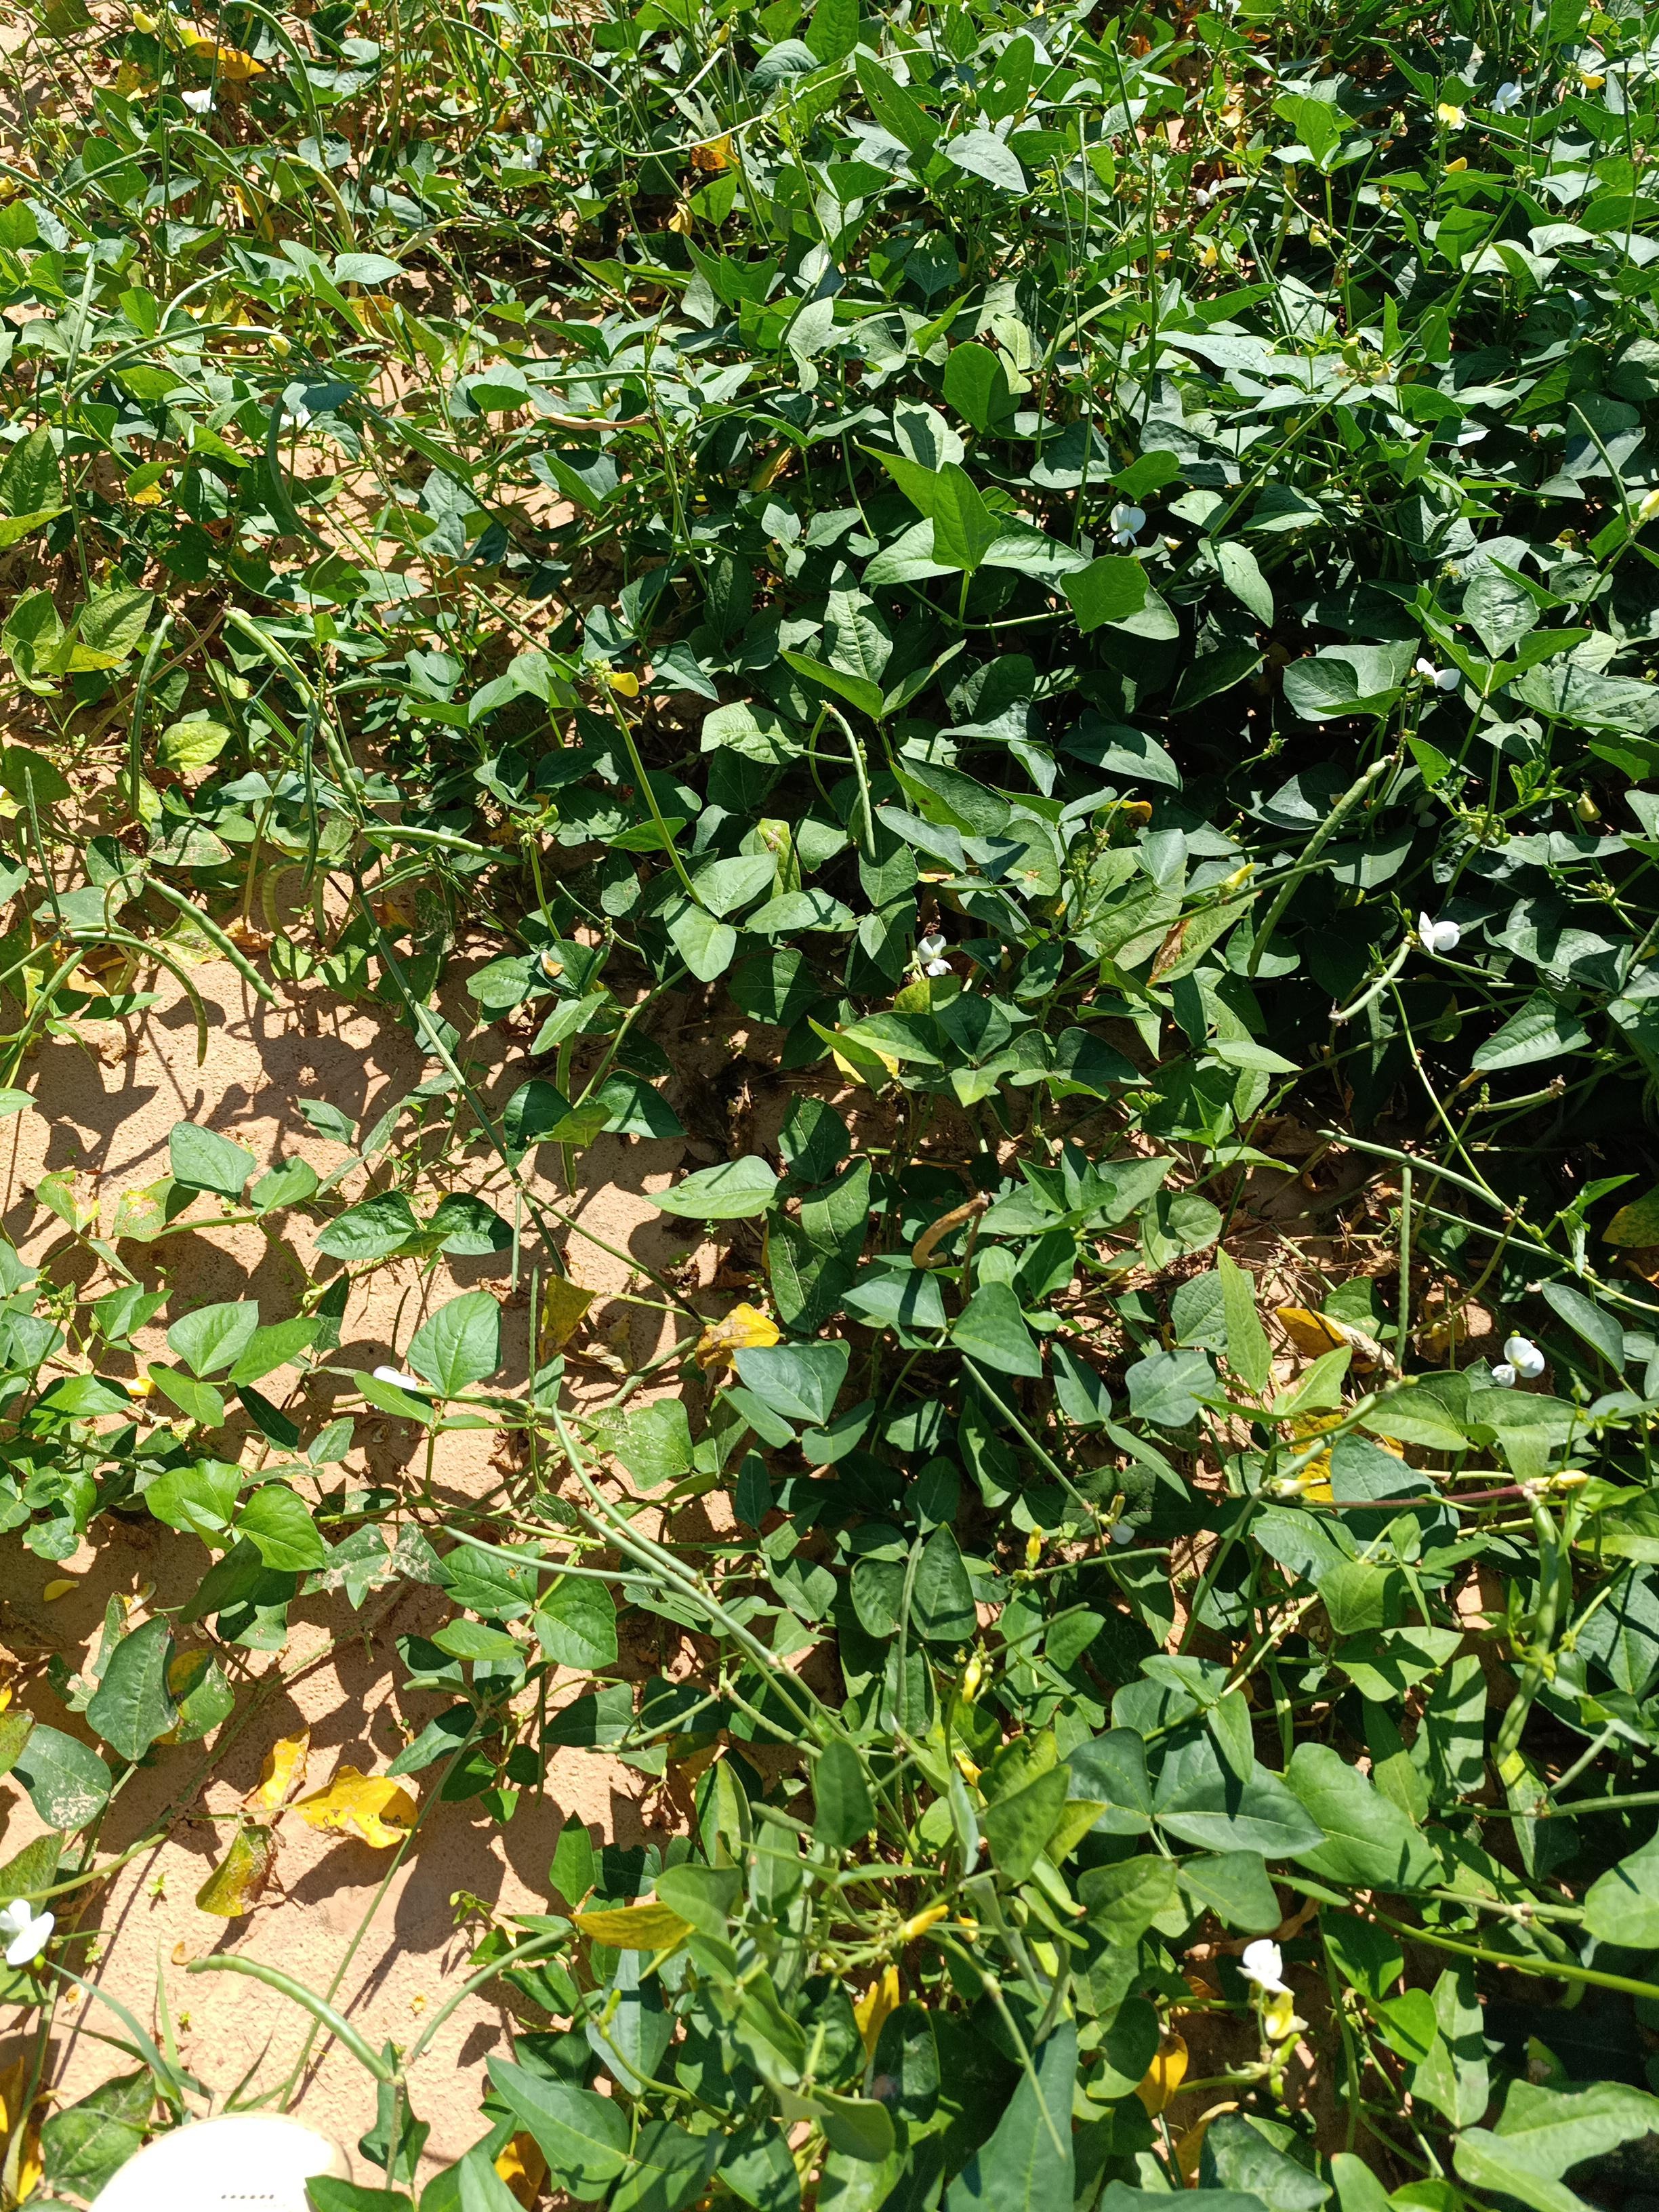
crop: cowpea
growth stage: maturity
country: Nigeria
